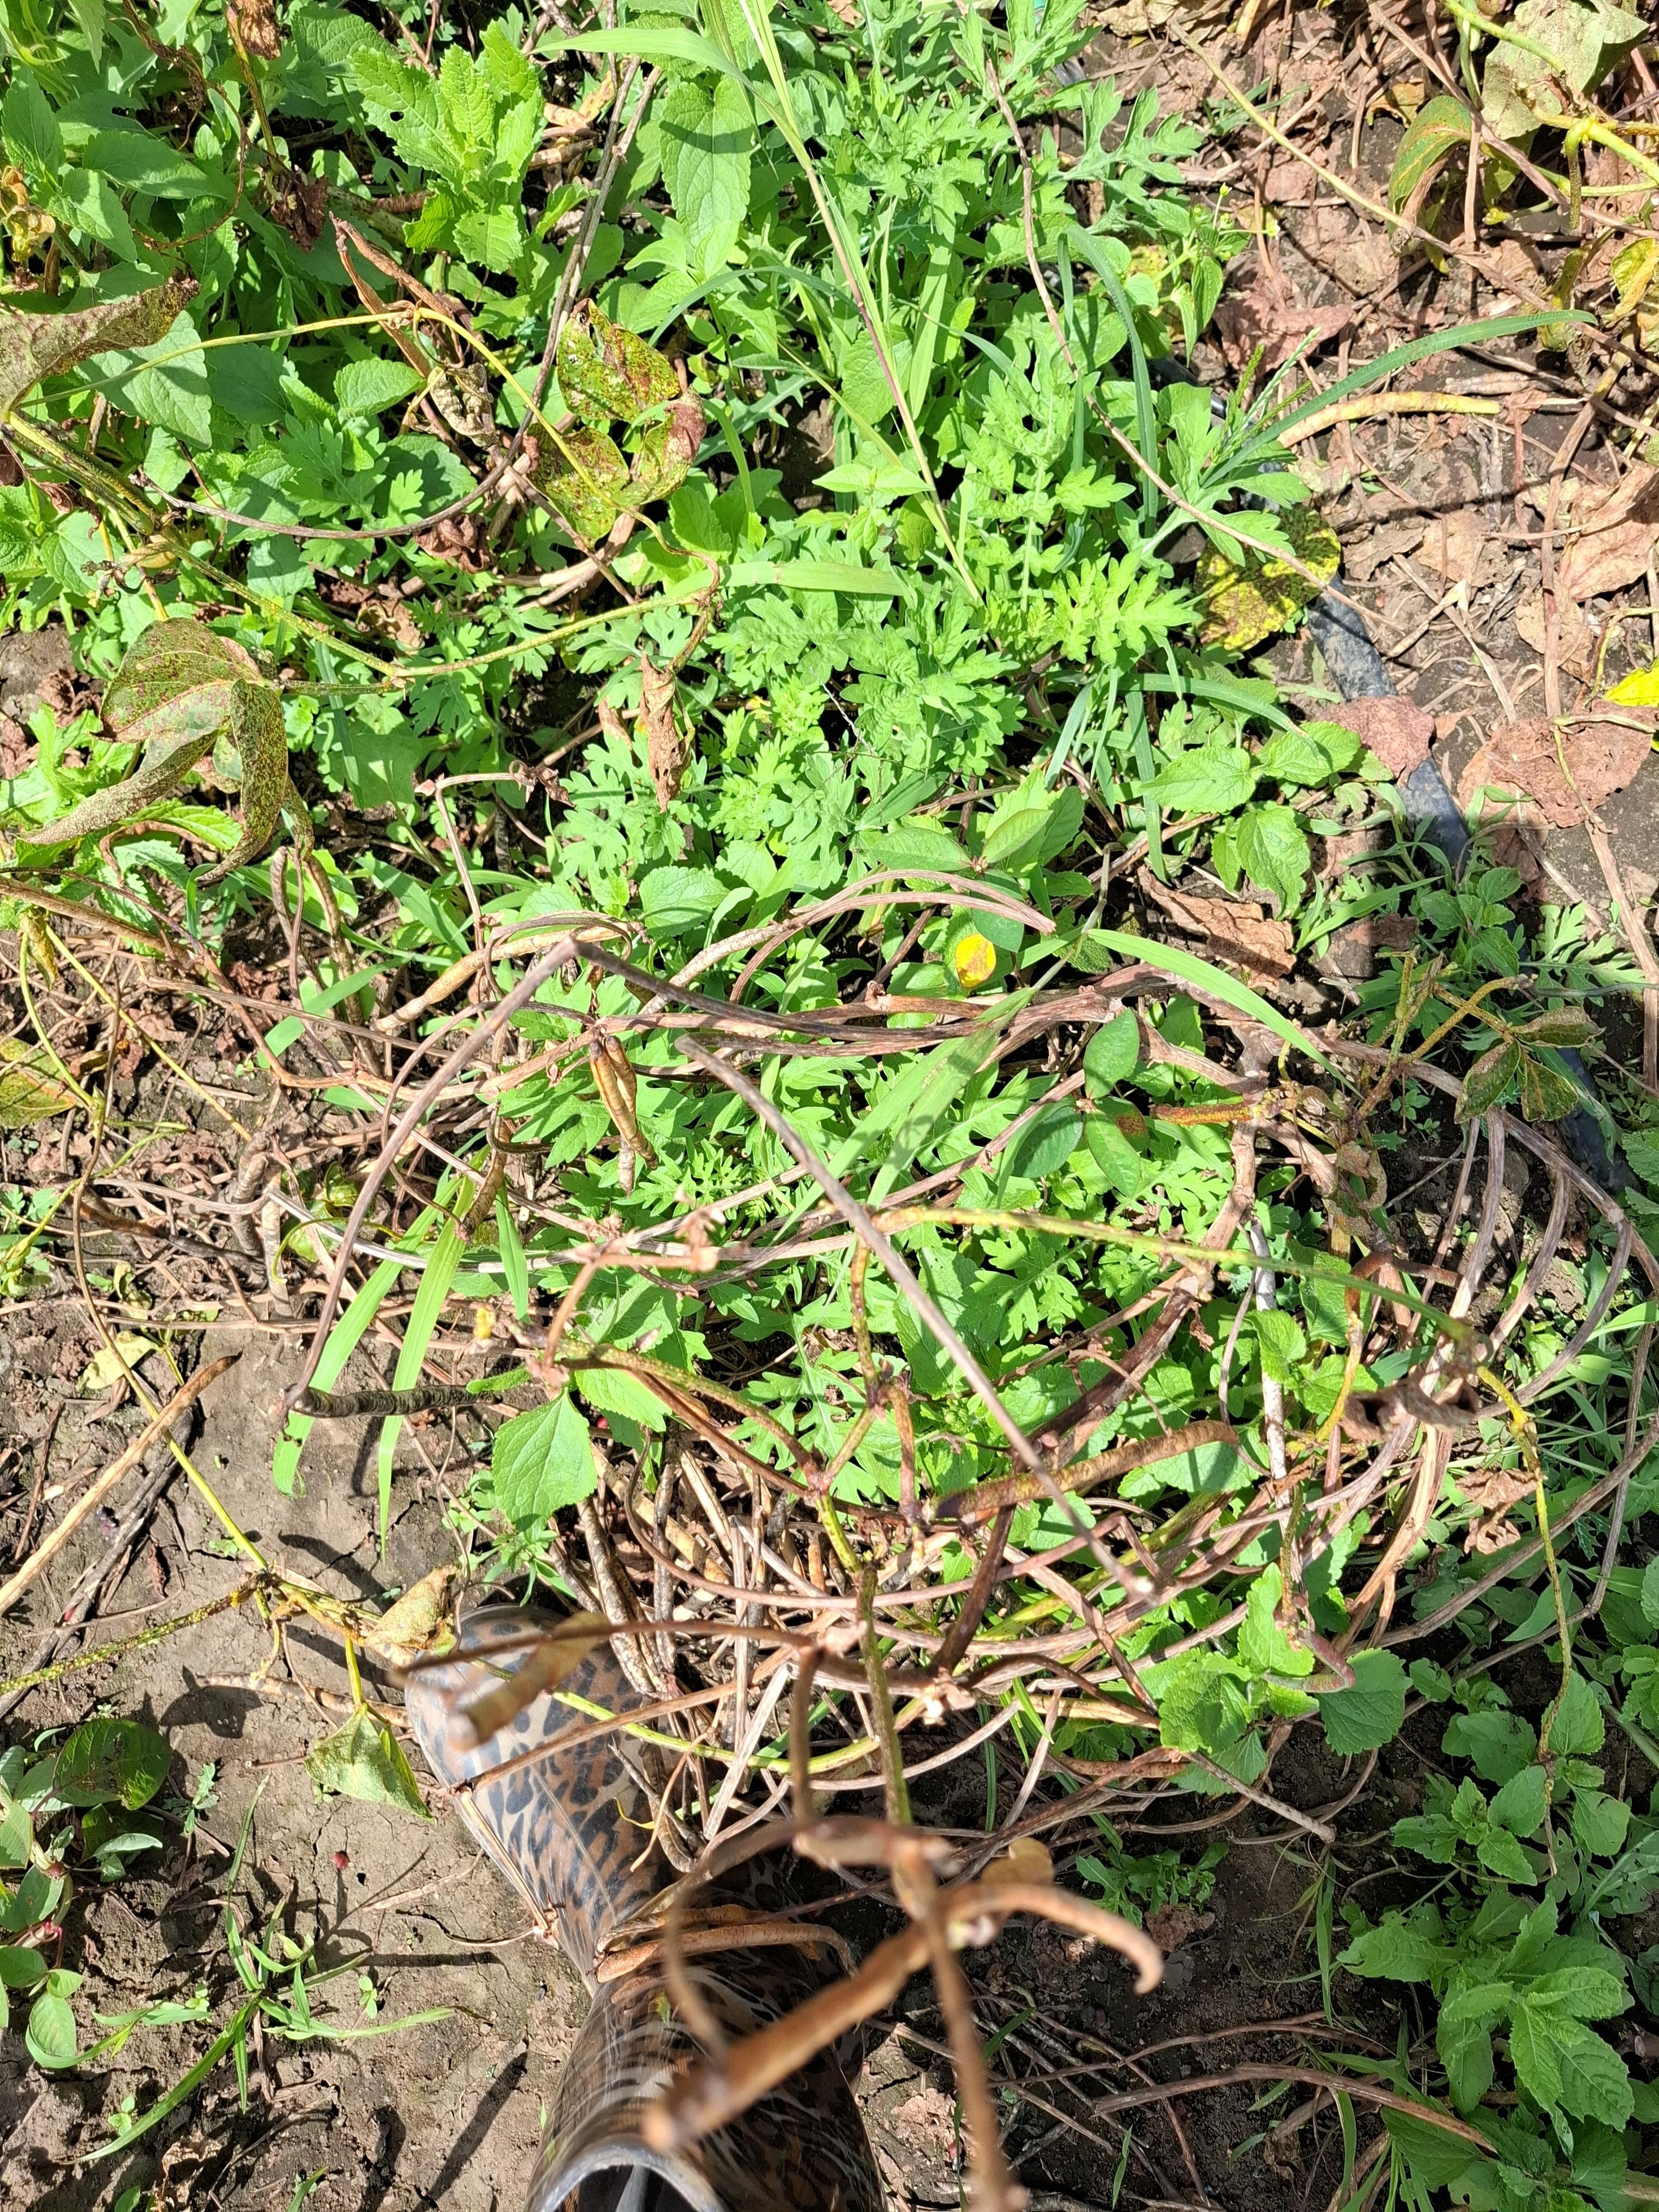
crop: cowpea
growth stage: harvest maturity
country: Tanzania
